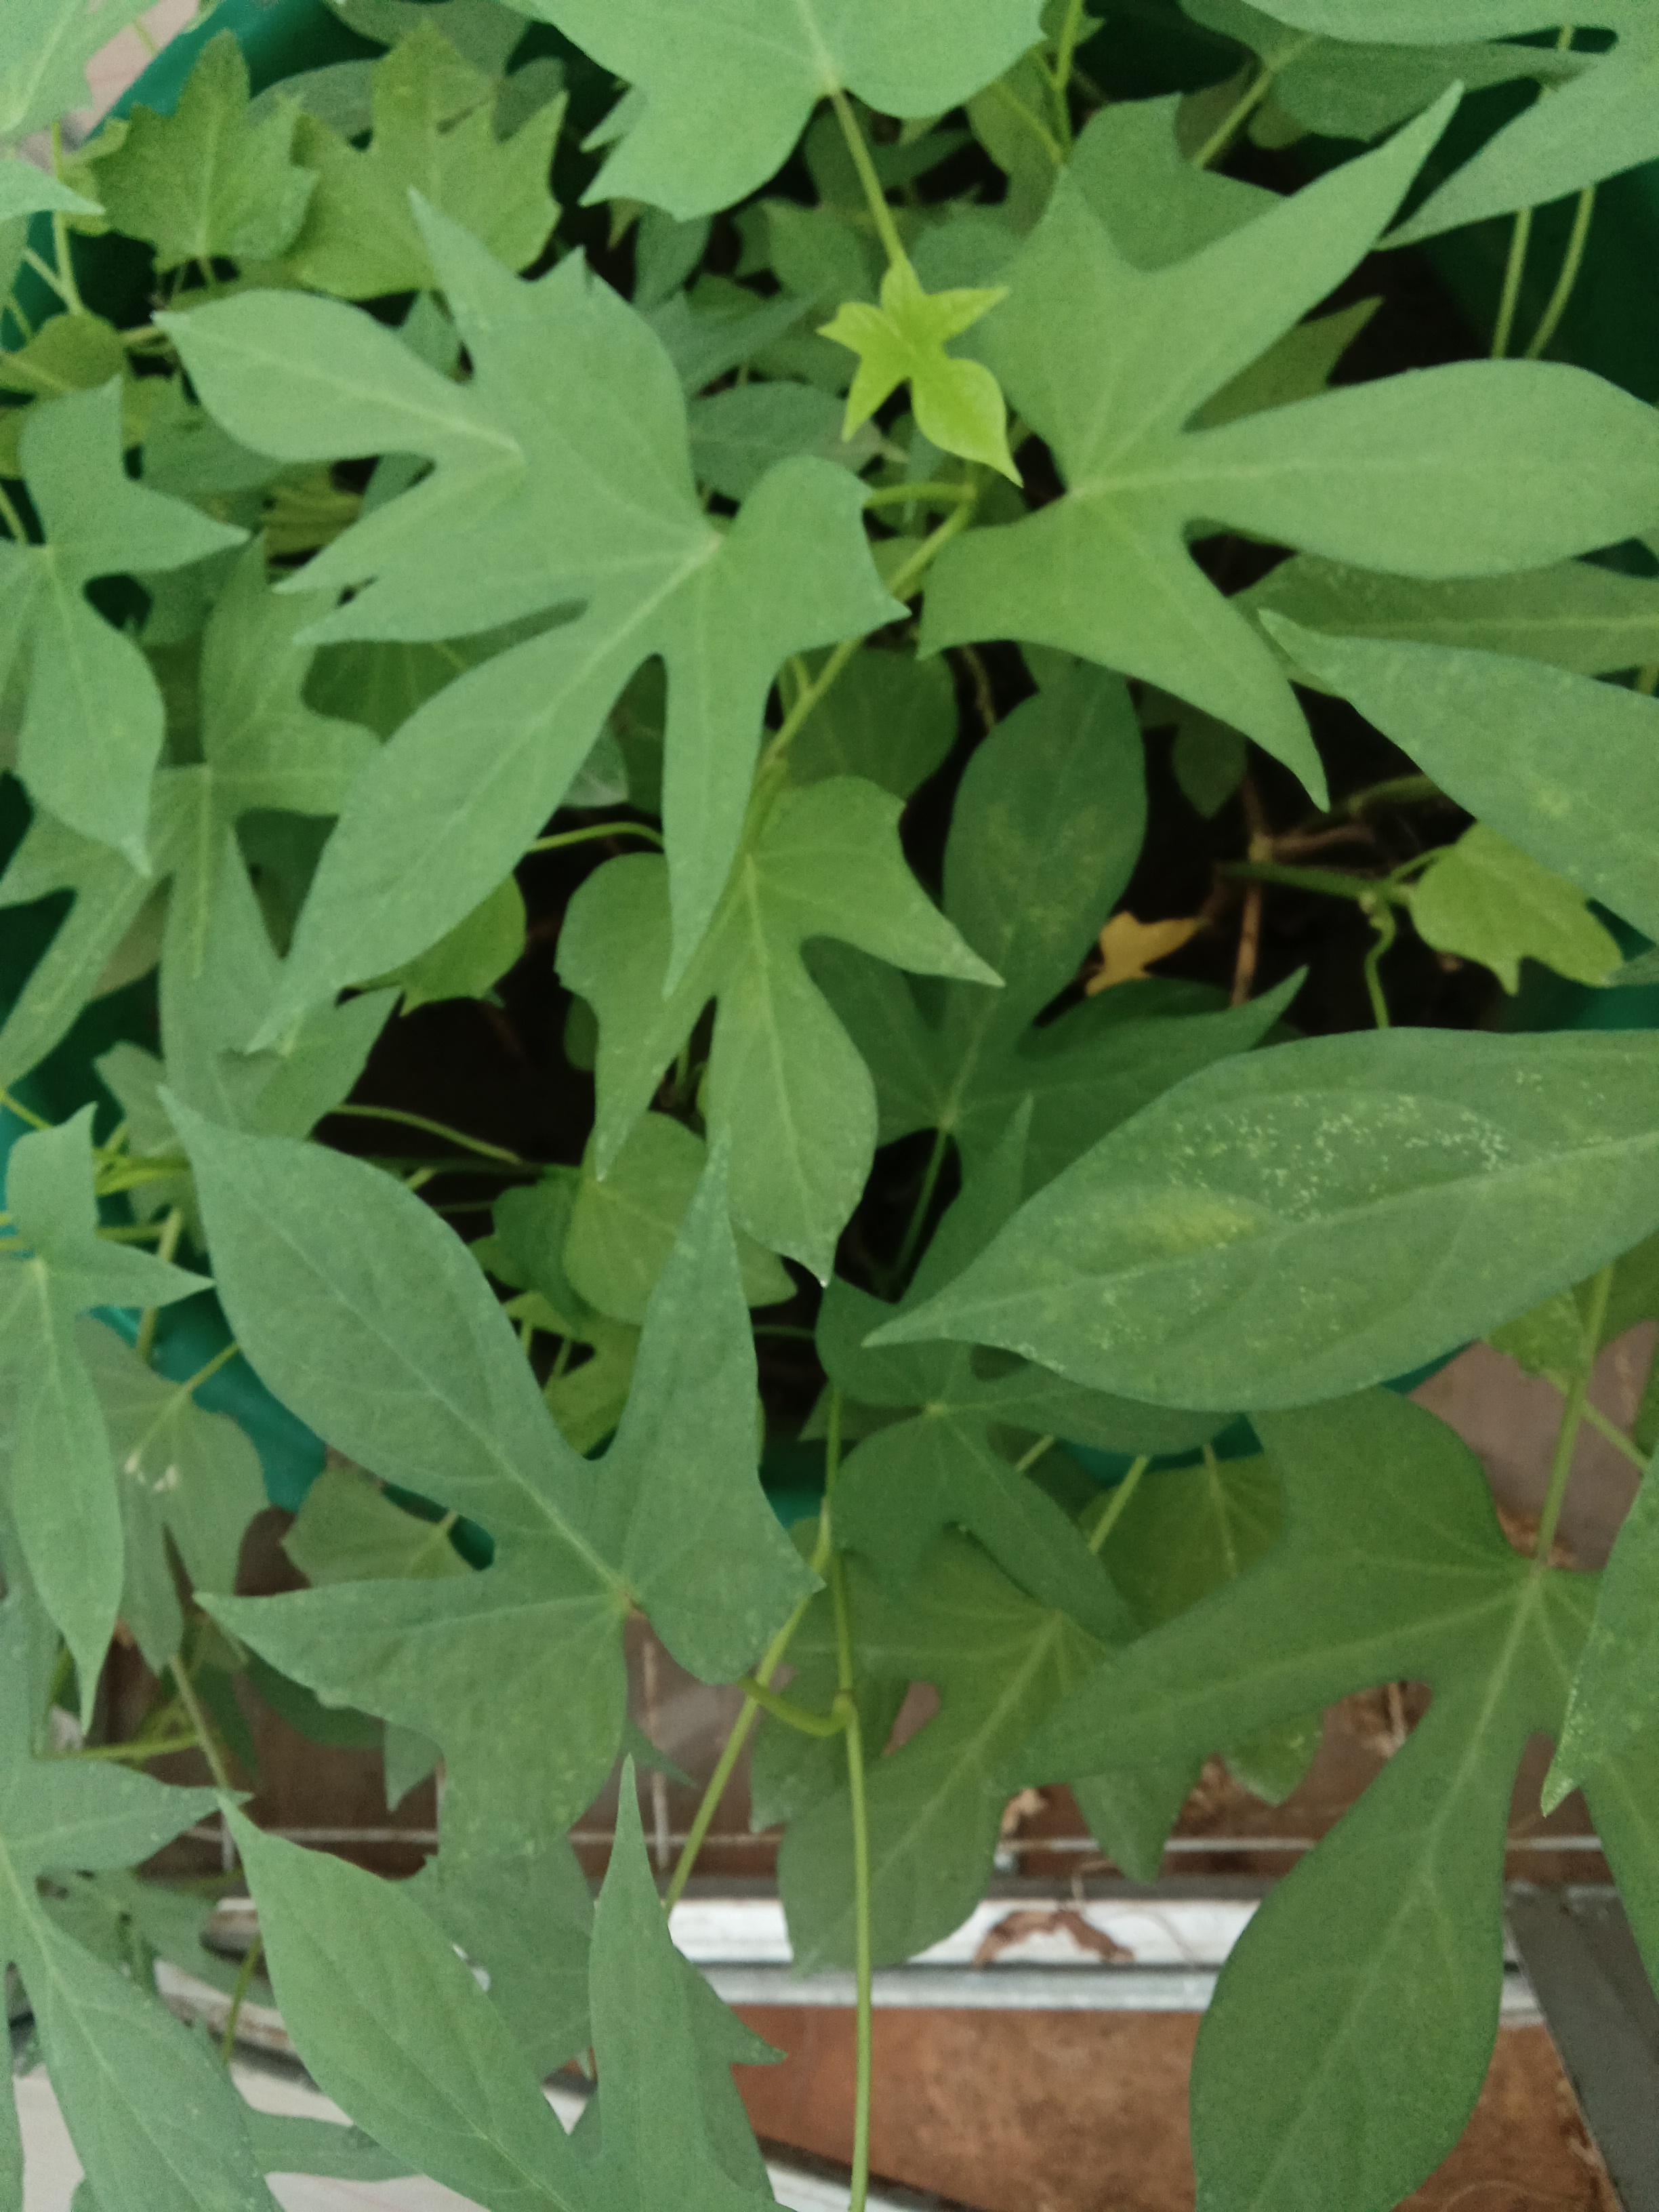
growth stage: vegetative
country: Kenya
